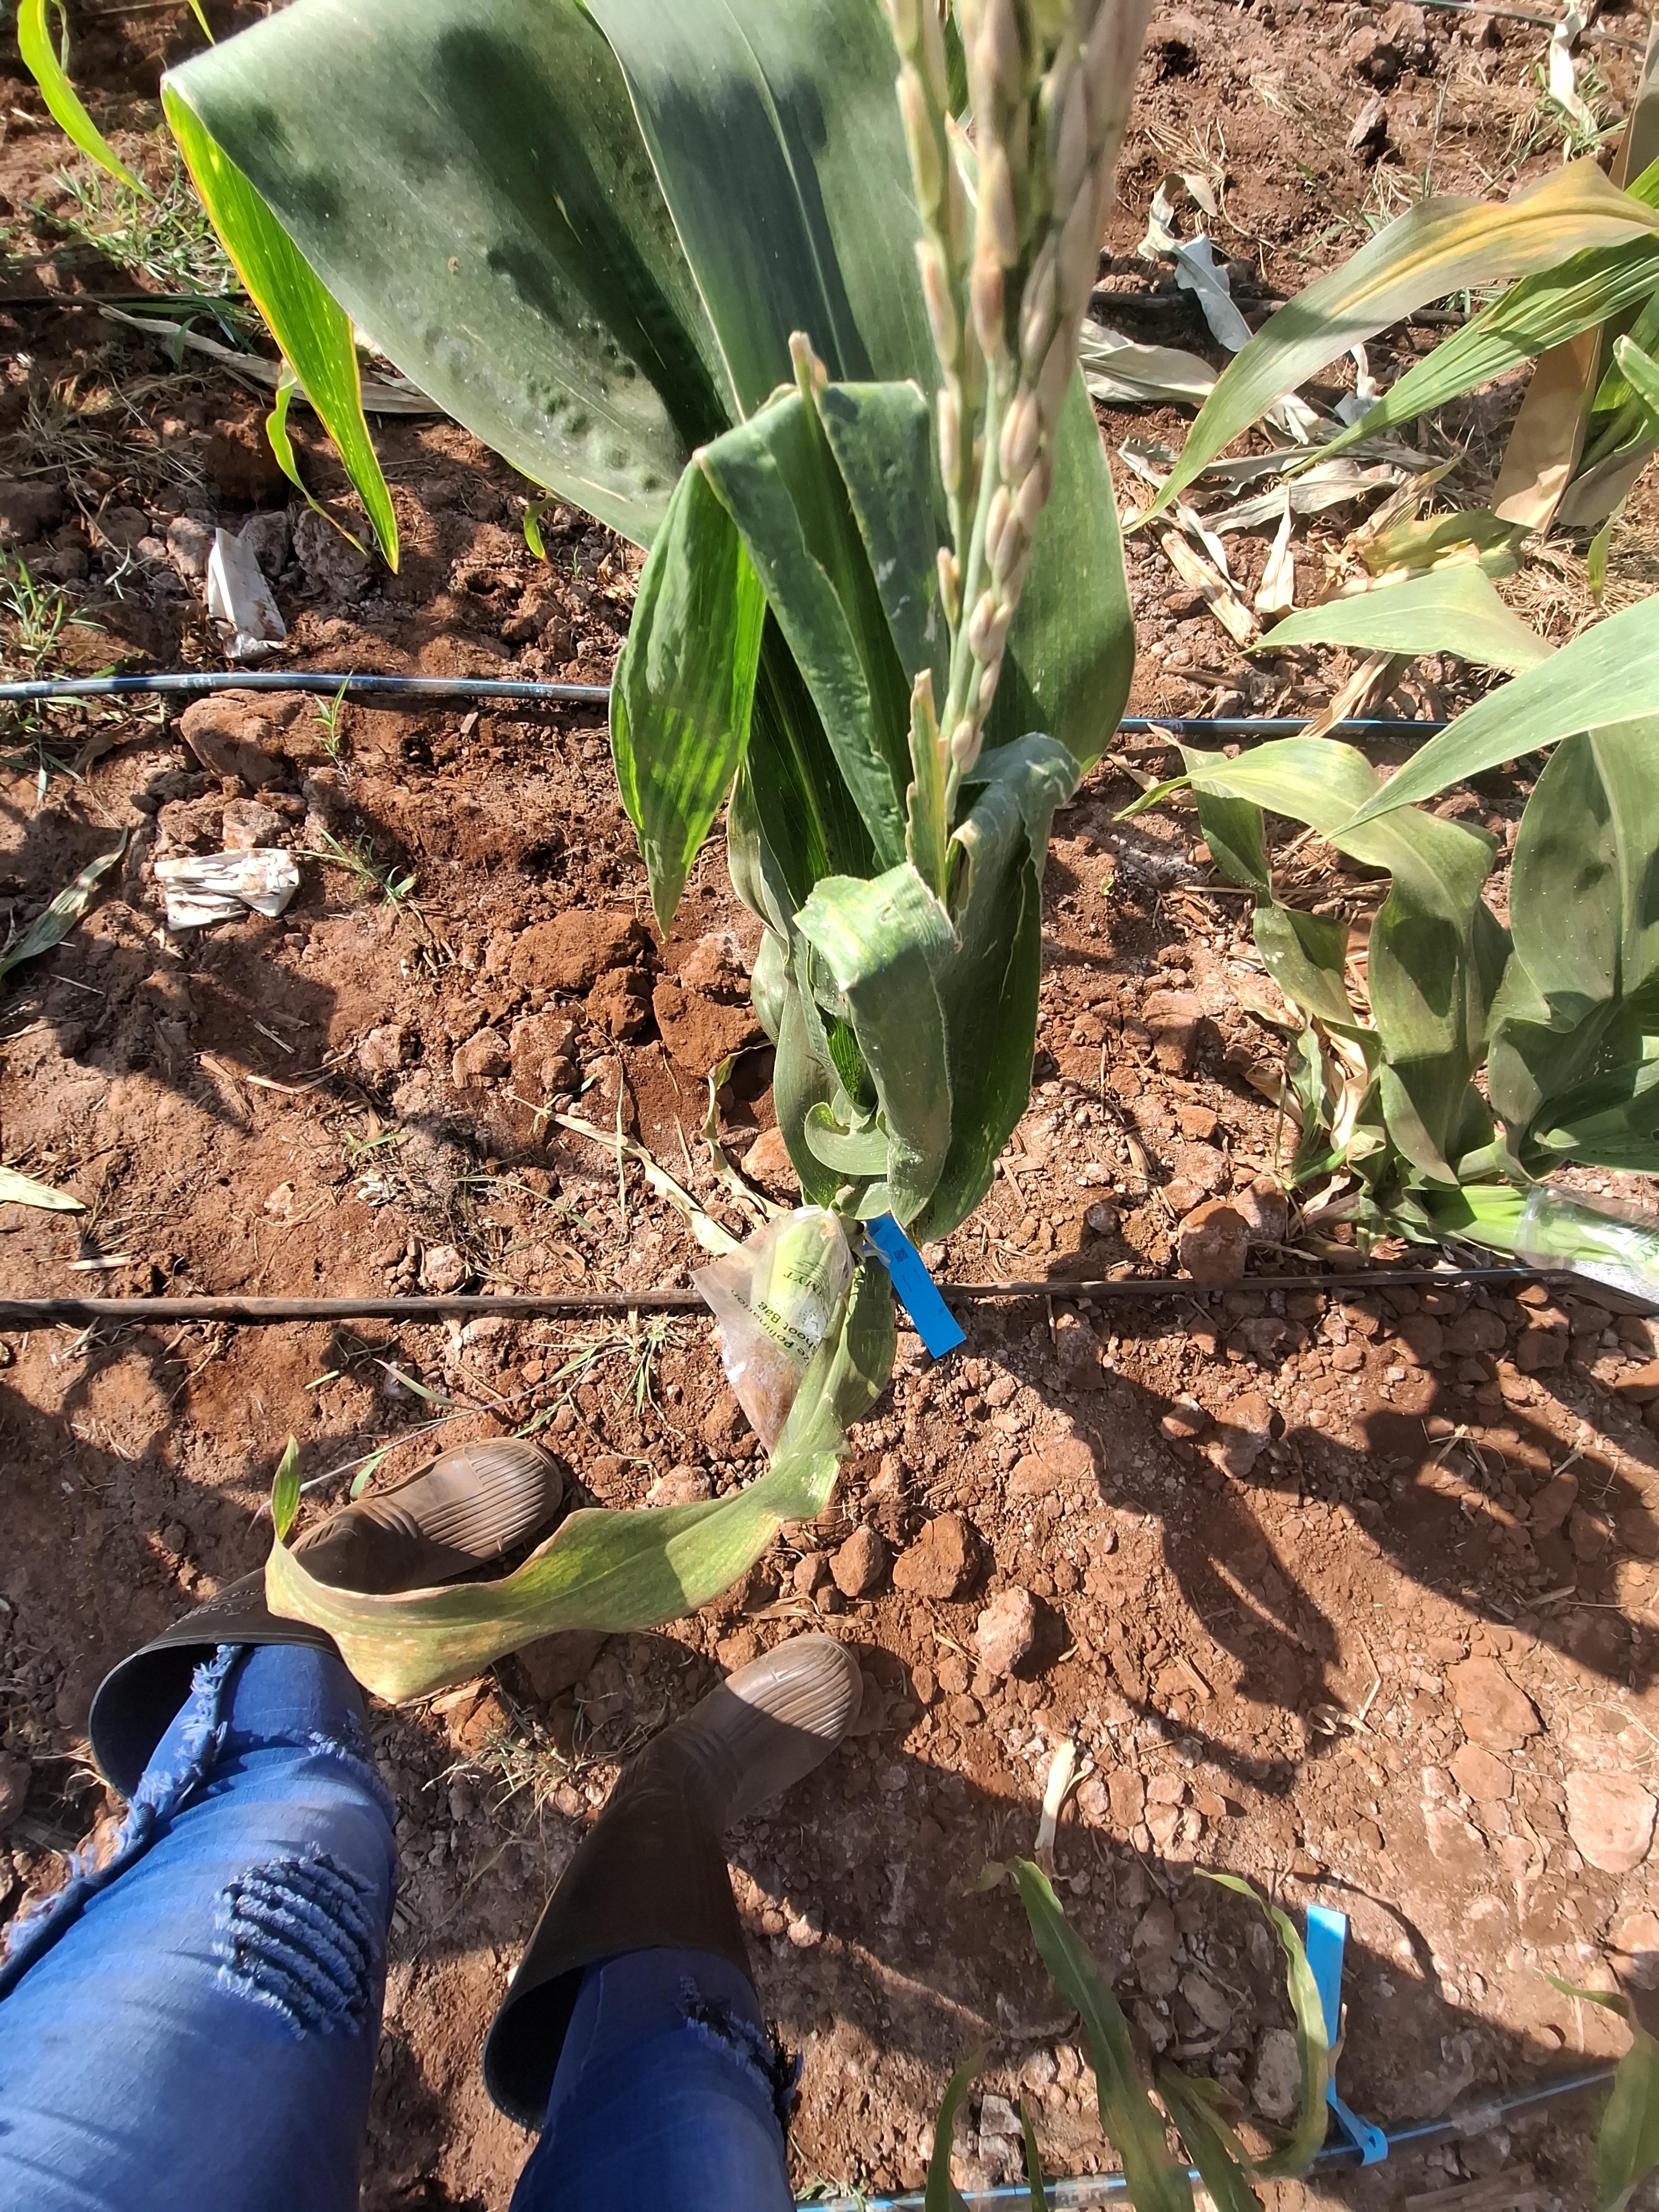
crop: maize
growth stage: flowering
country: Kenya
